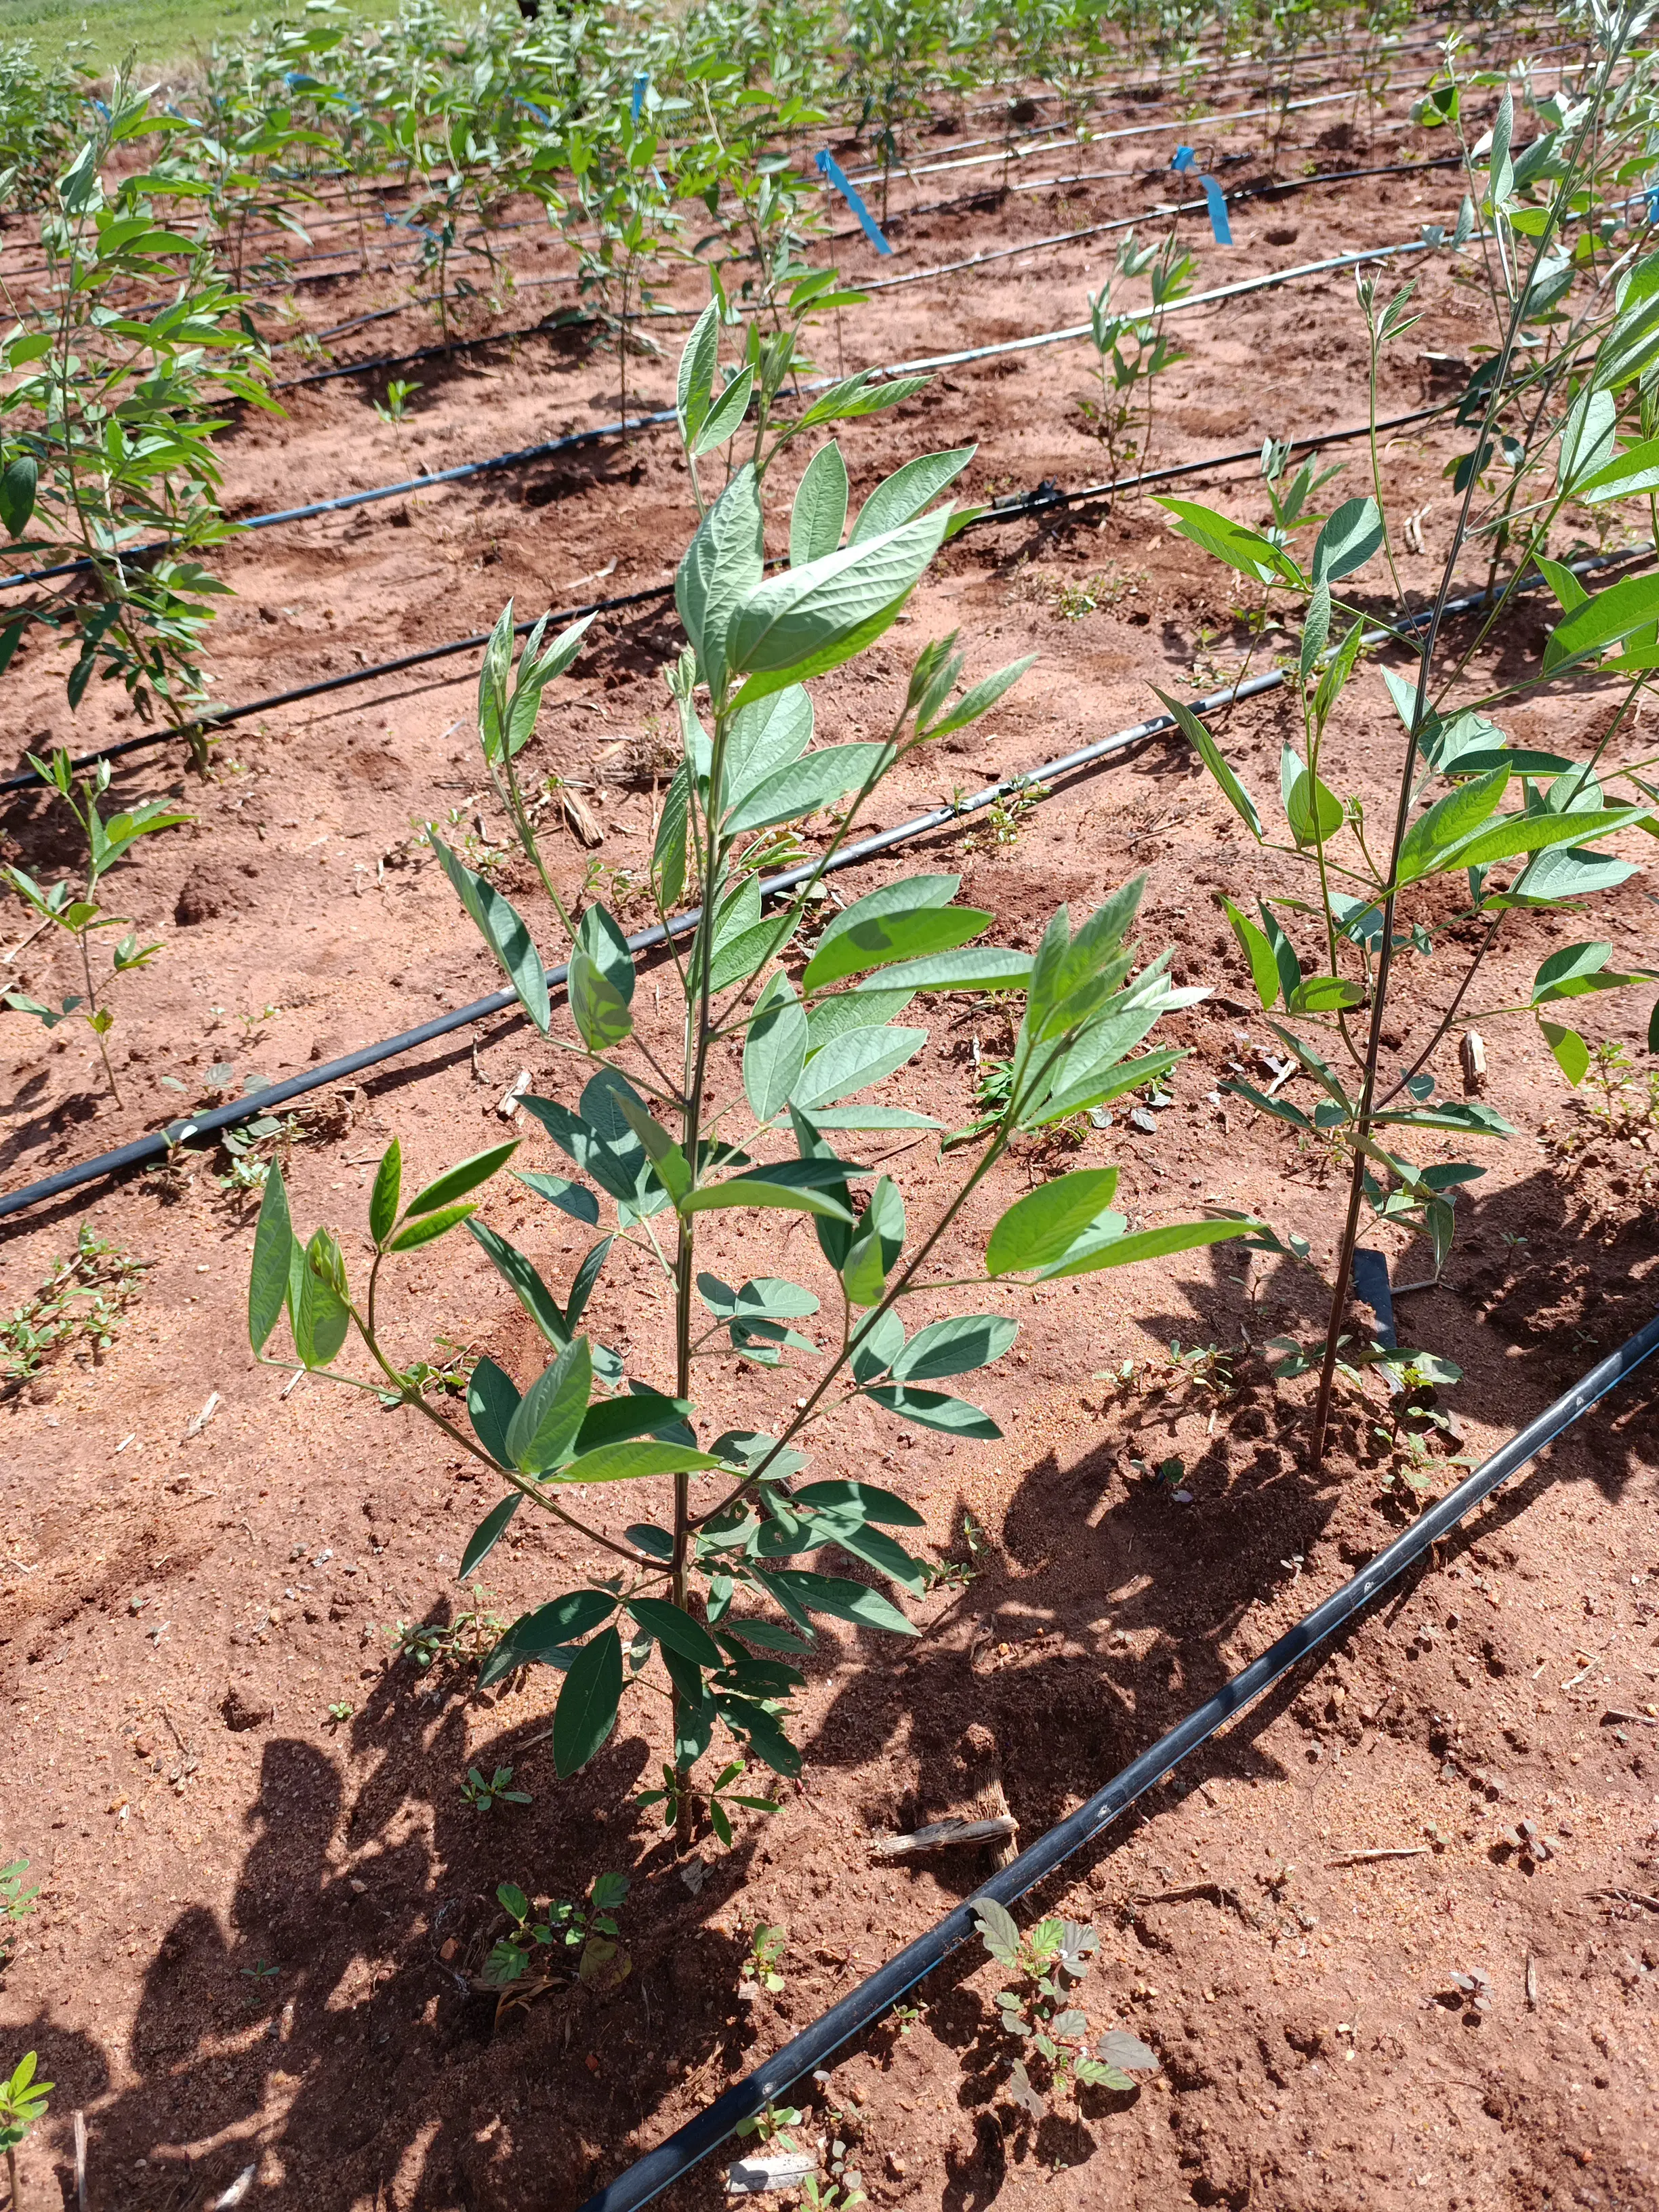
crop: pigeonpea
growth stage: flowering
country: Kenya
